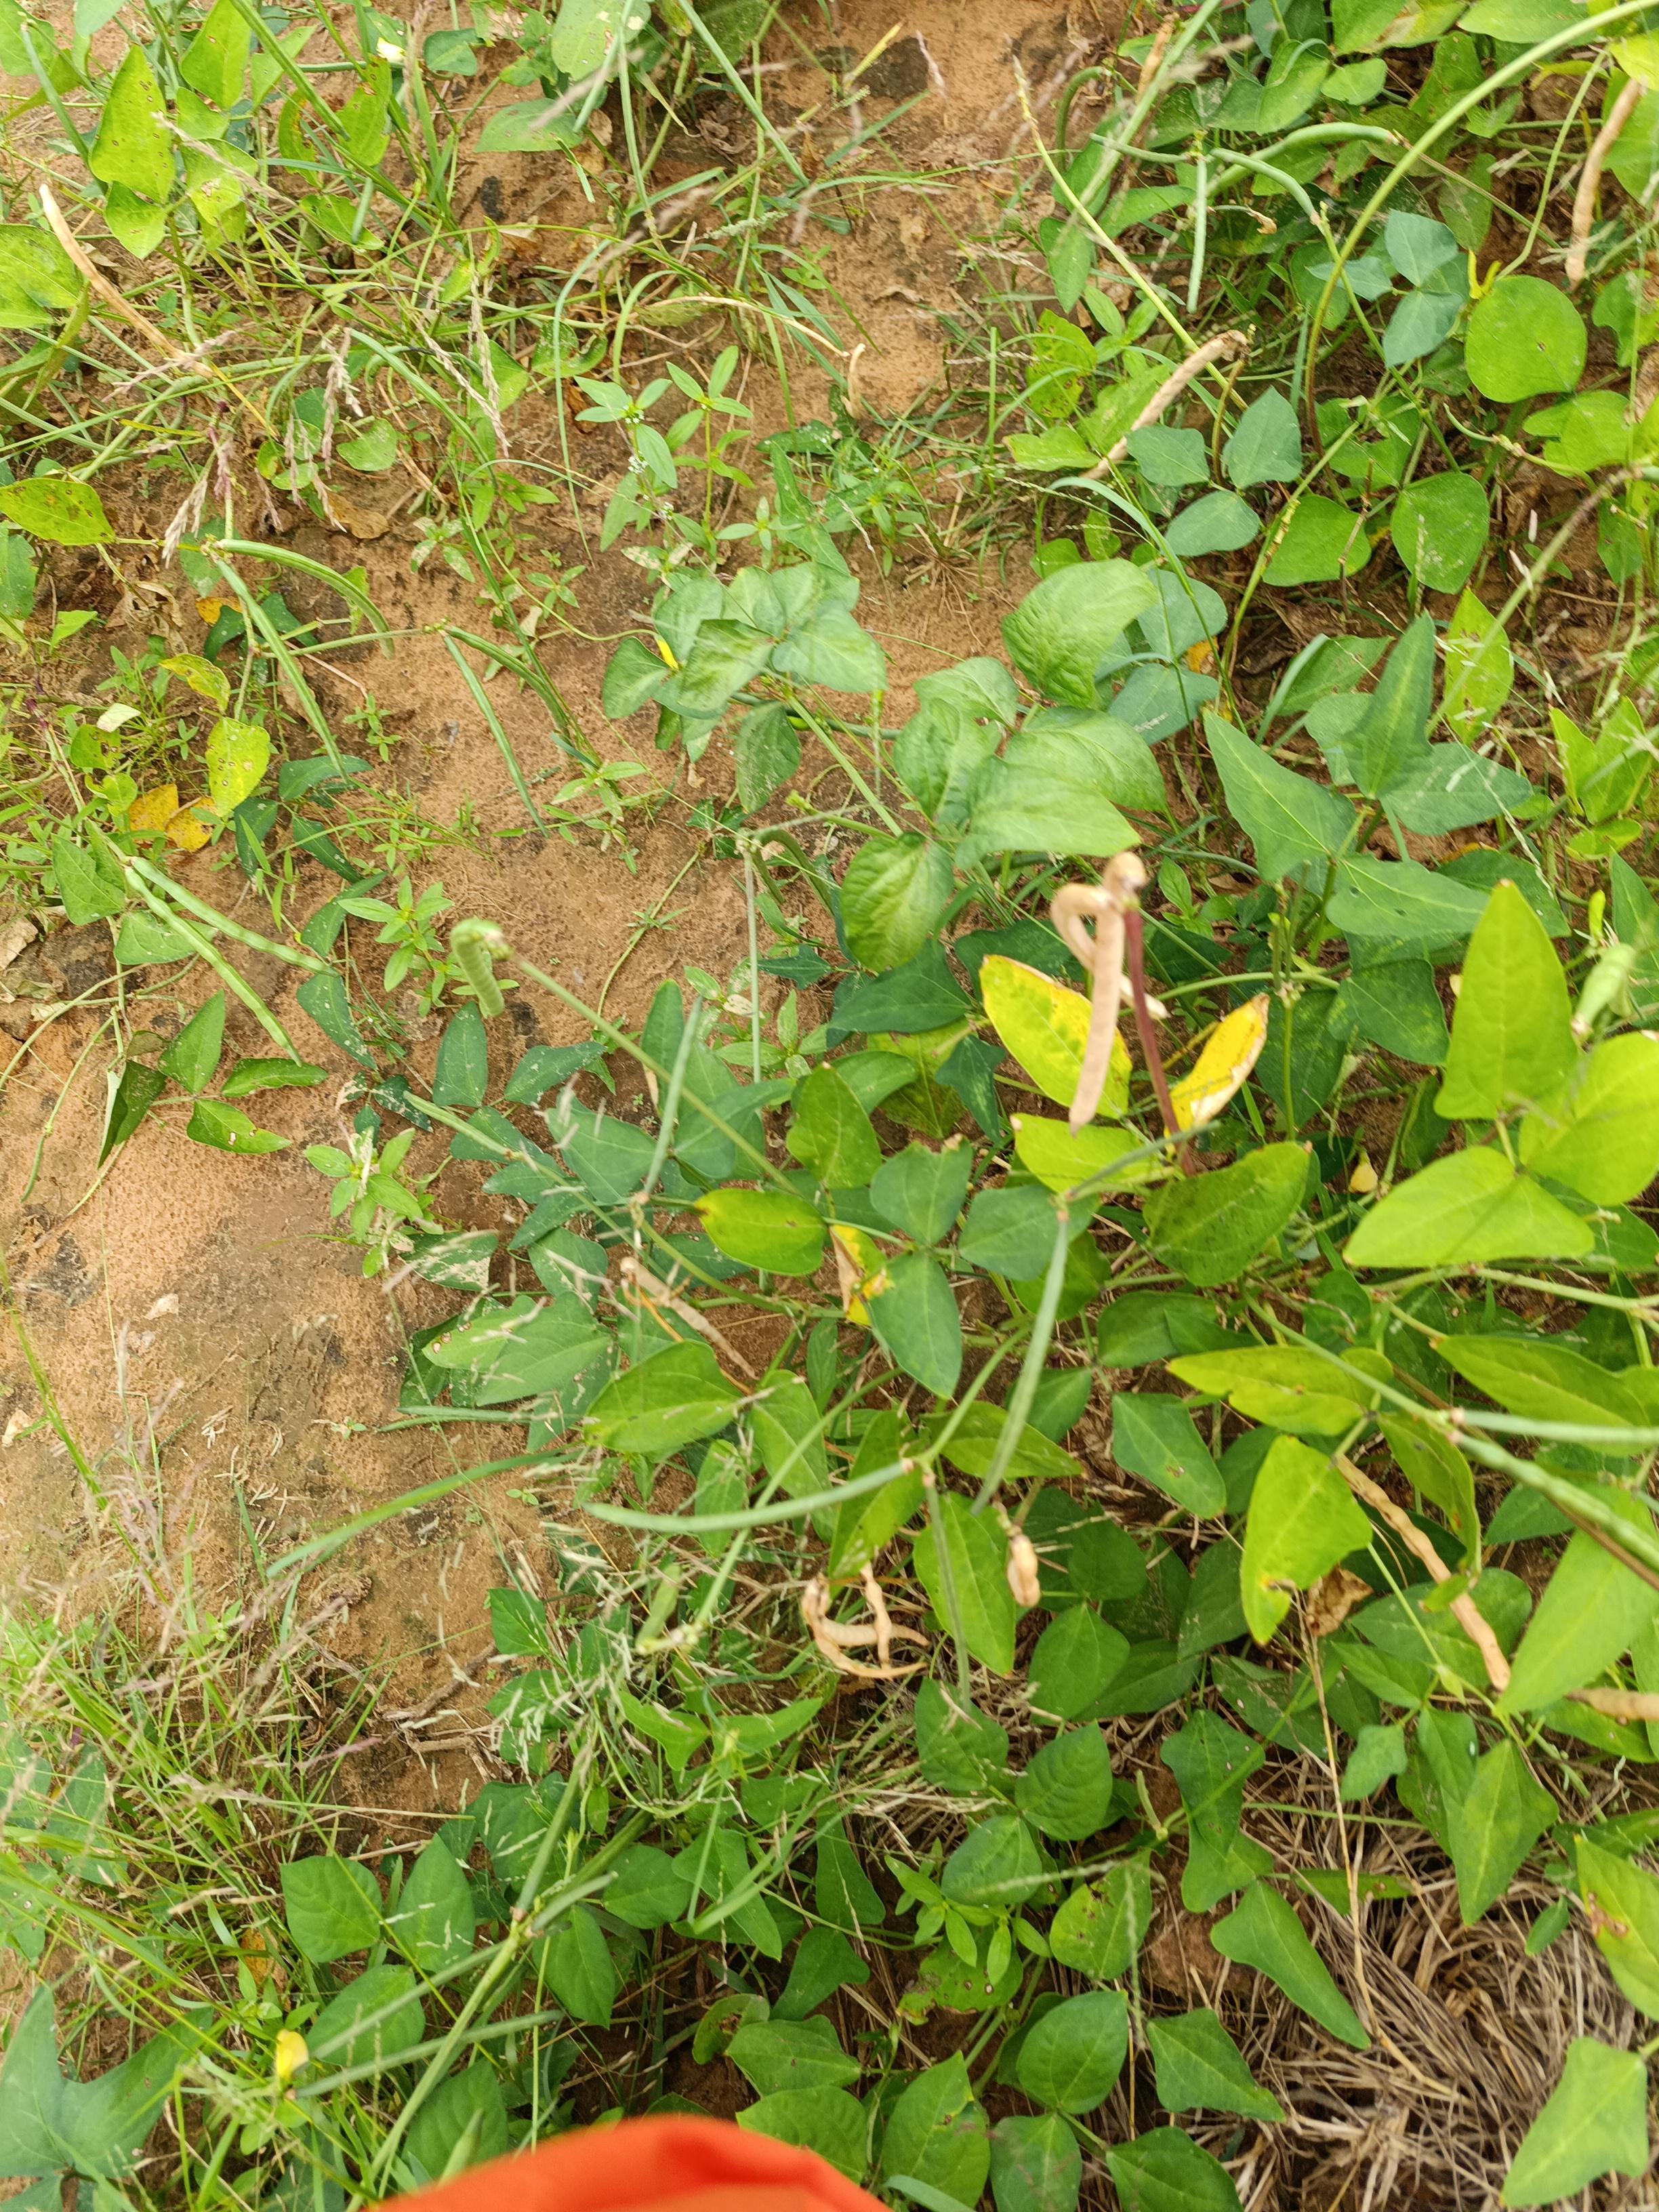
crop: cowpea
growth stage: maturity
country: Nigeria
